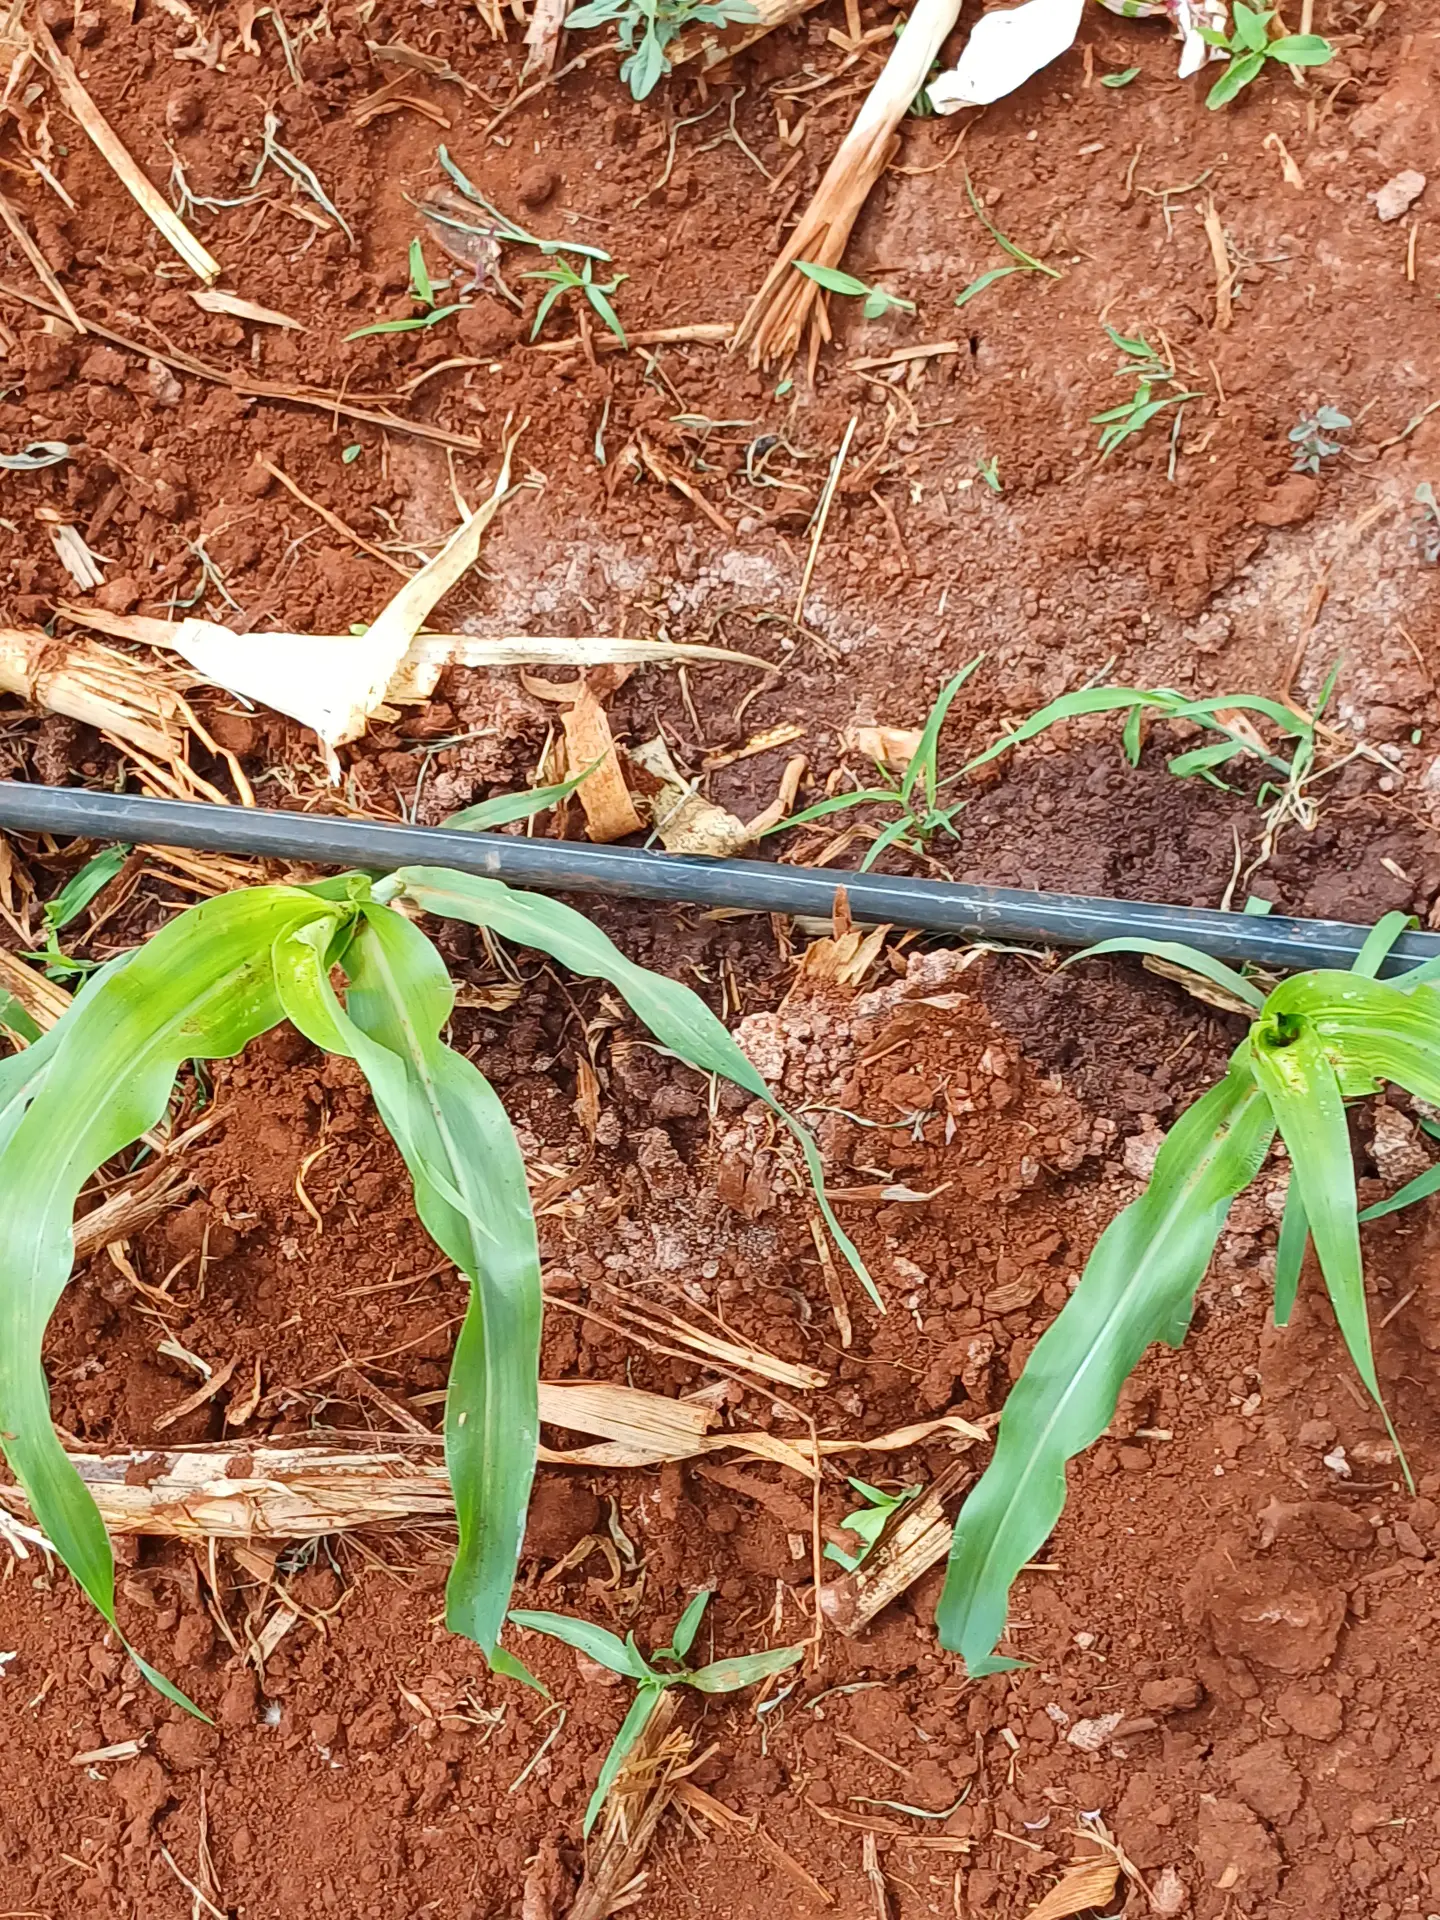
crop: sorghum
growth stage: vegetative
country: Kenya
